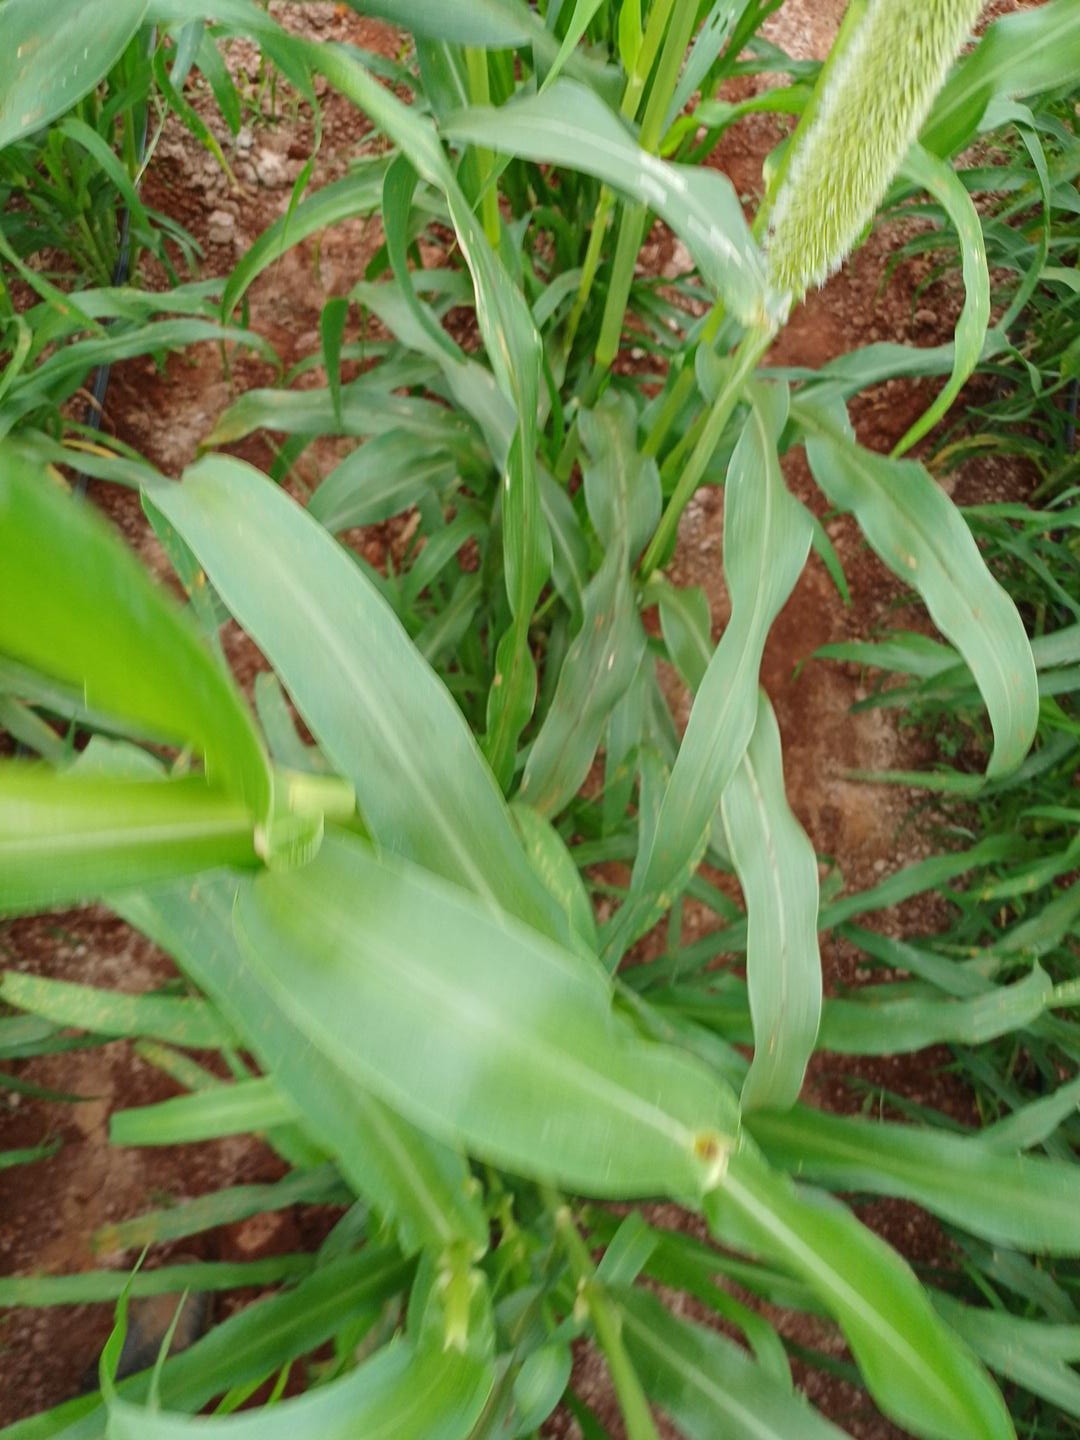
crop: pearl millet
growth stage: flowering
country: Kenya
